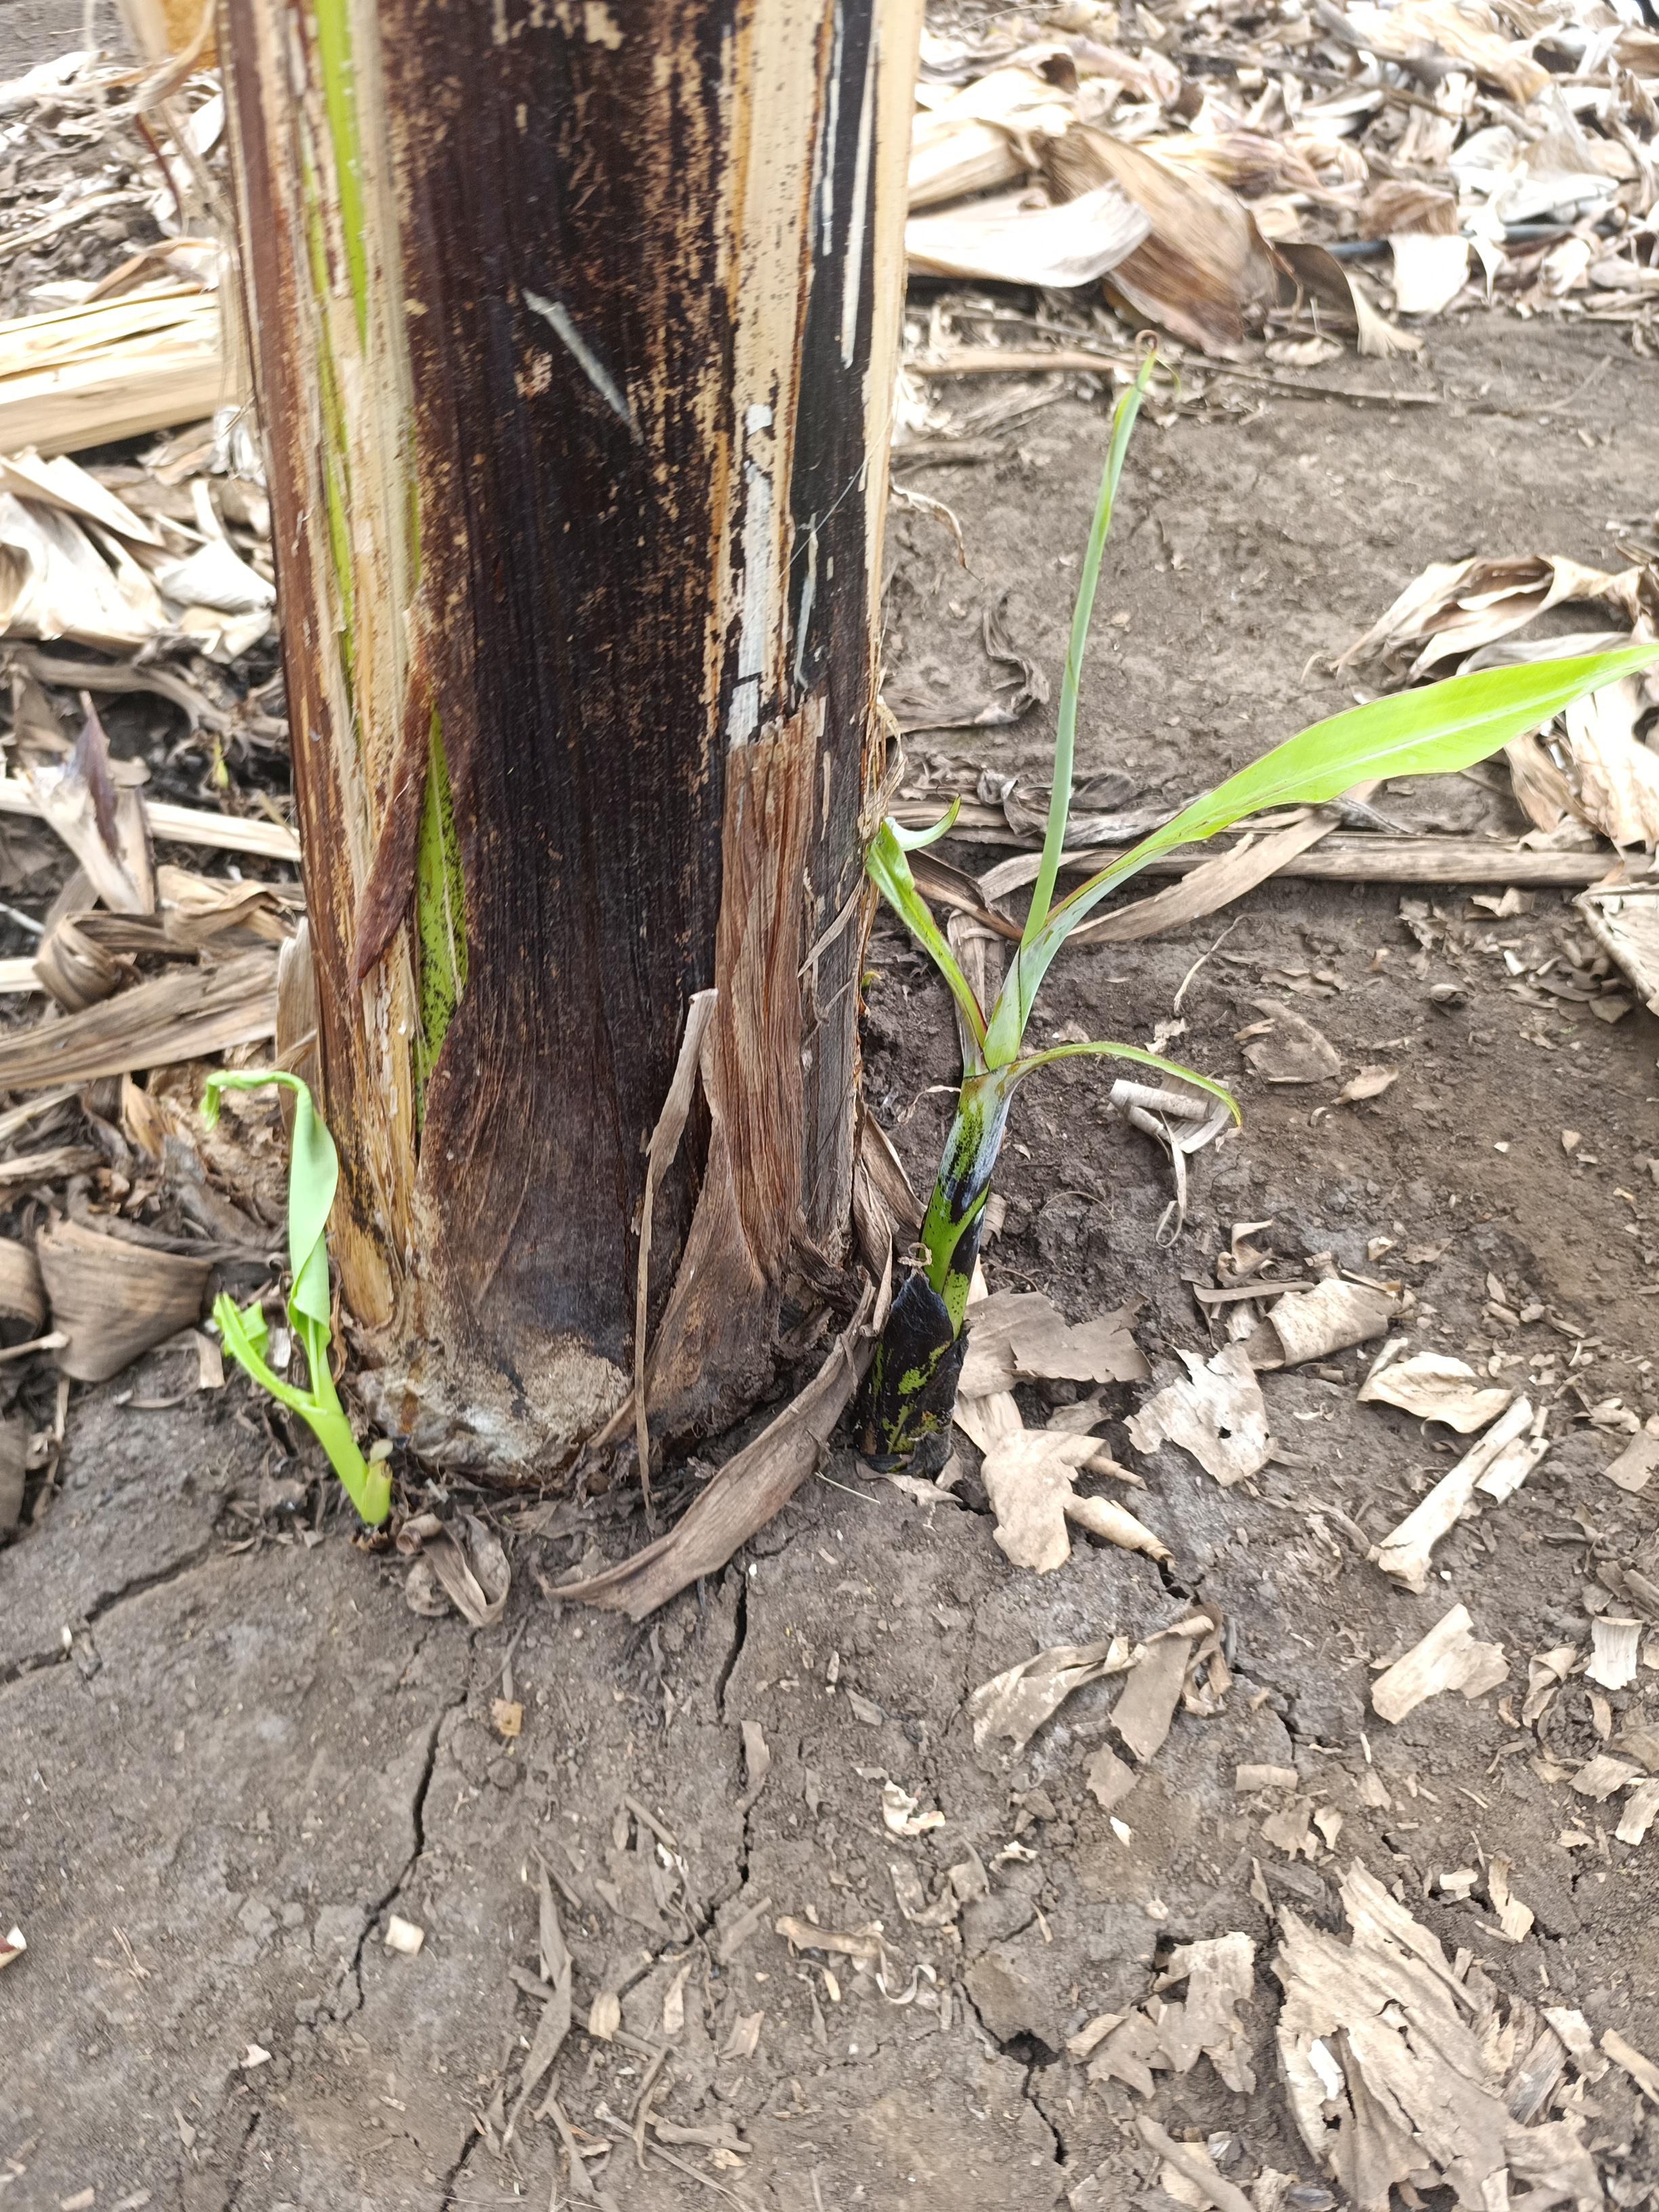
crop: banana
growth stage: emergence sucker
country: Tanzania
